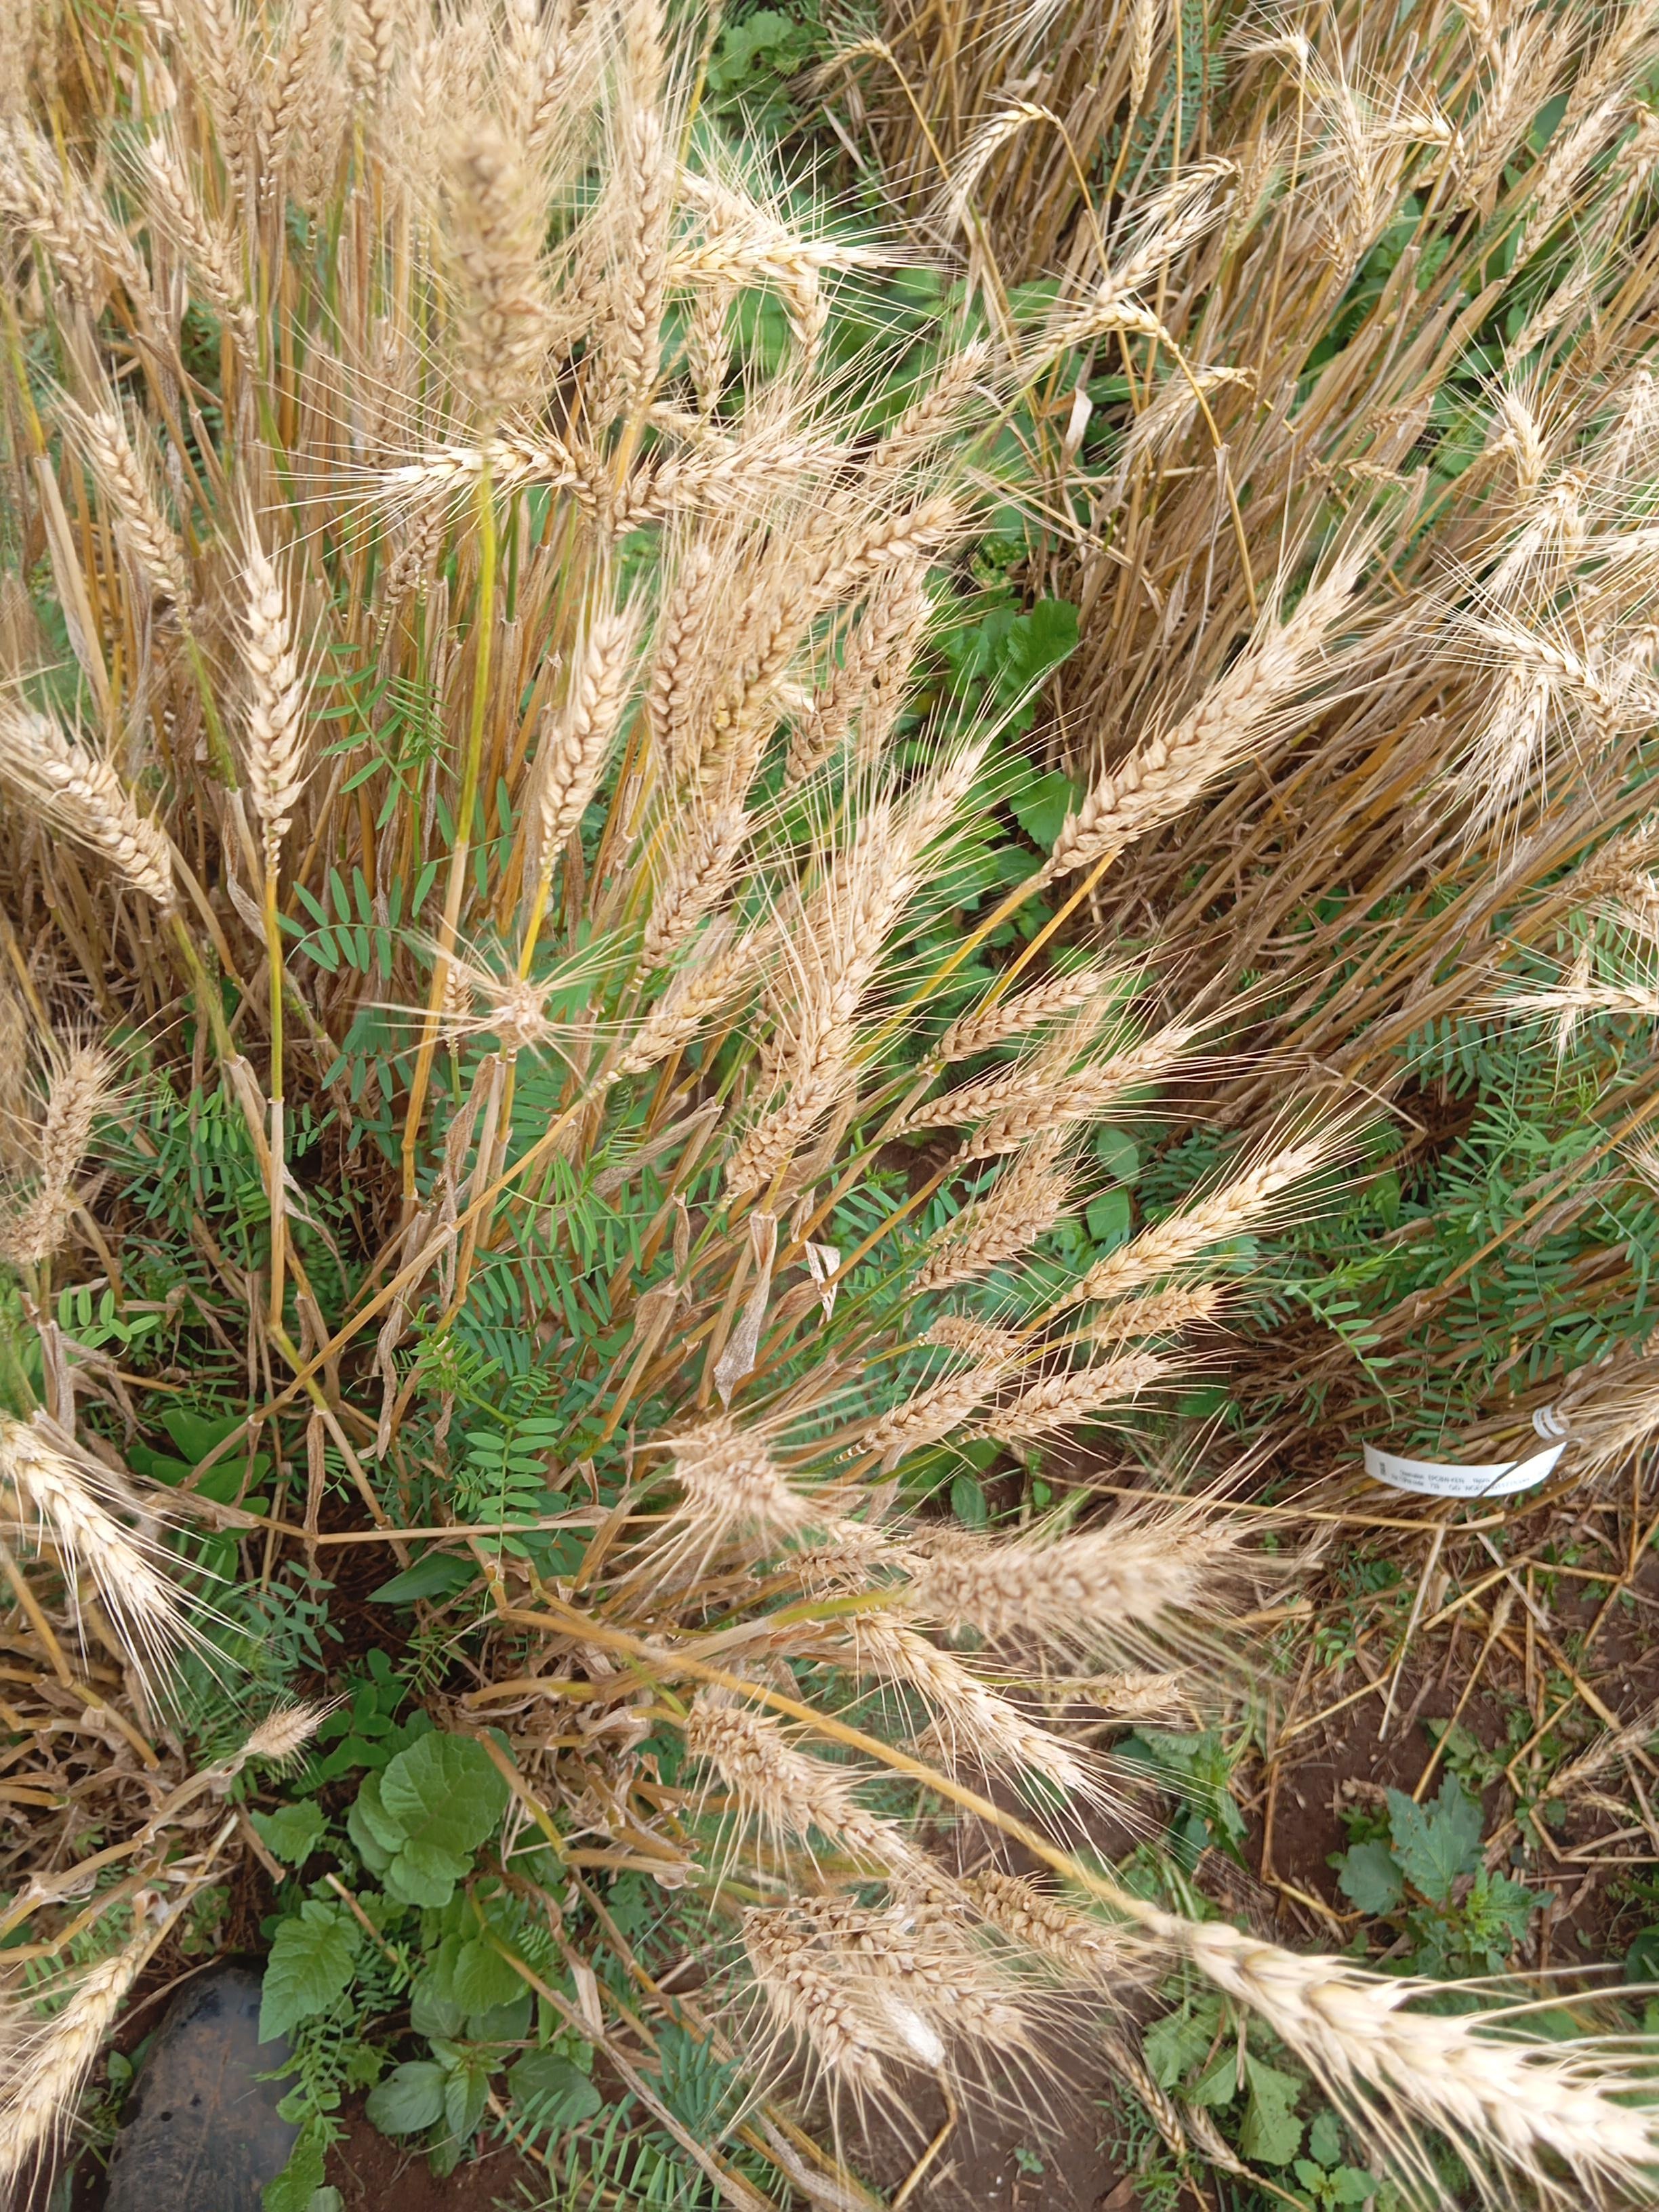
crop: wheat
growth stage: maturity
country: Kenya
